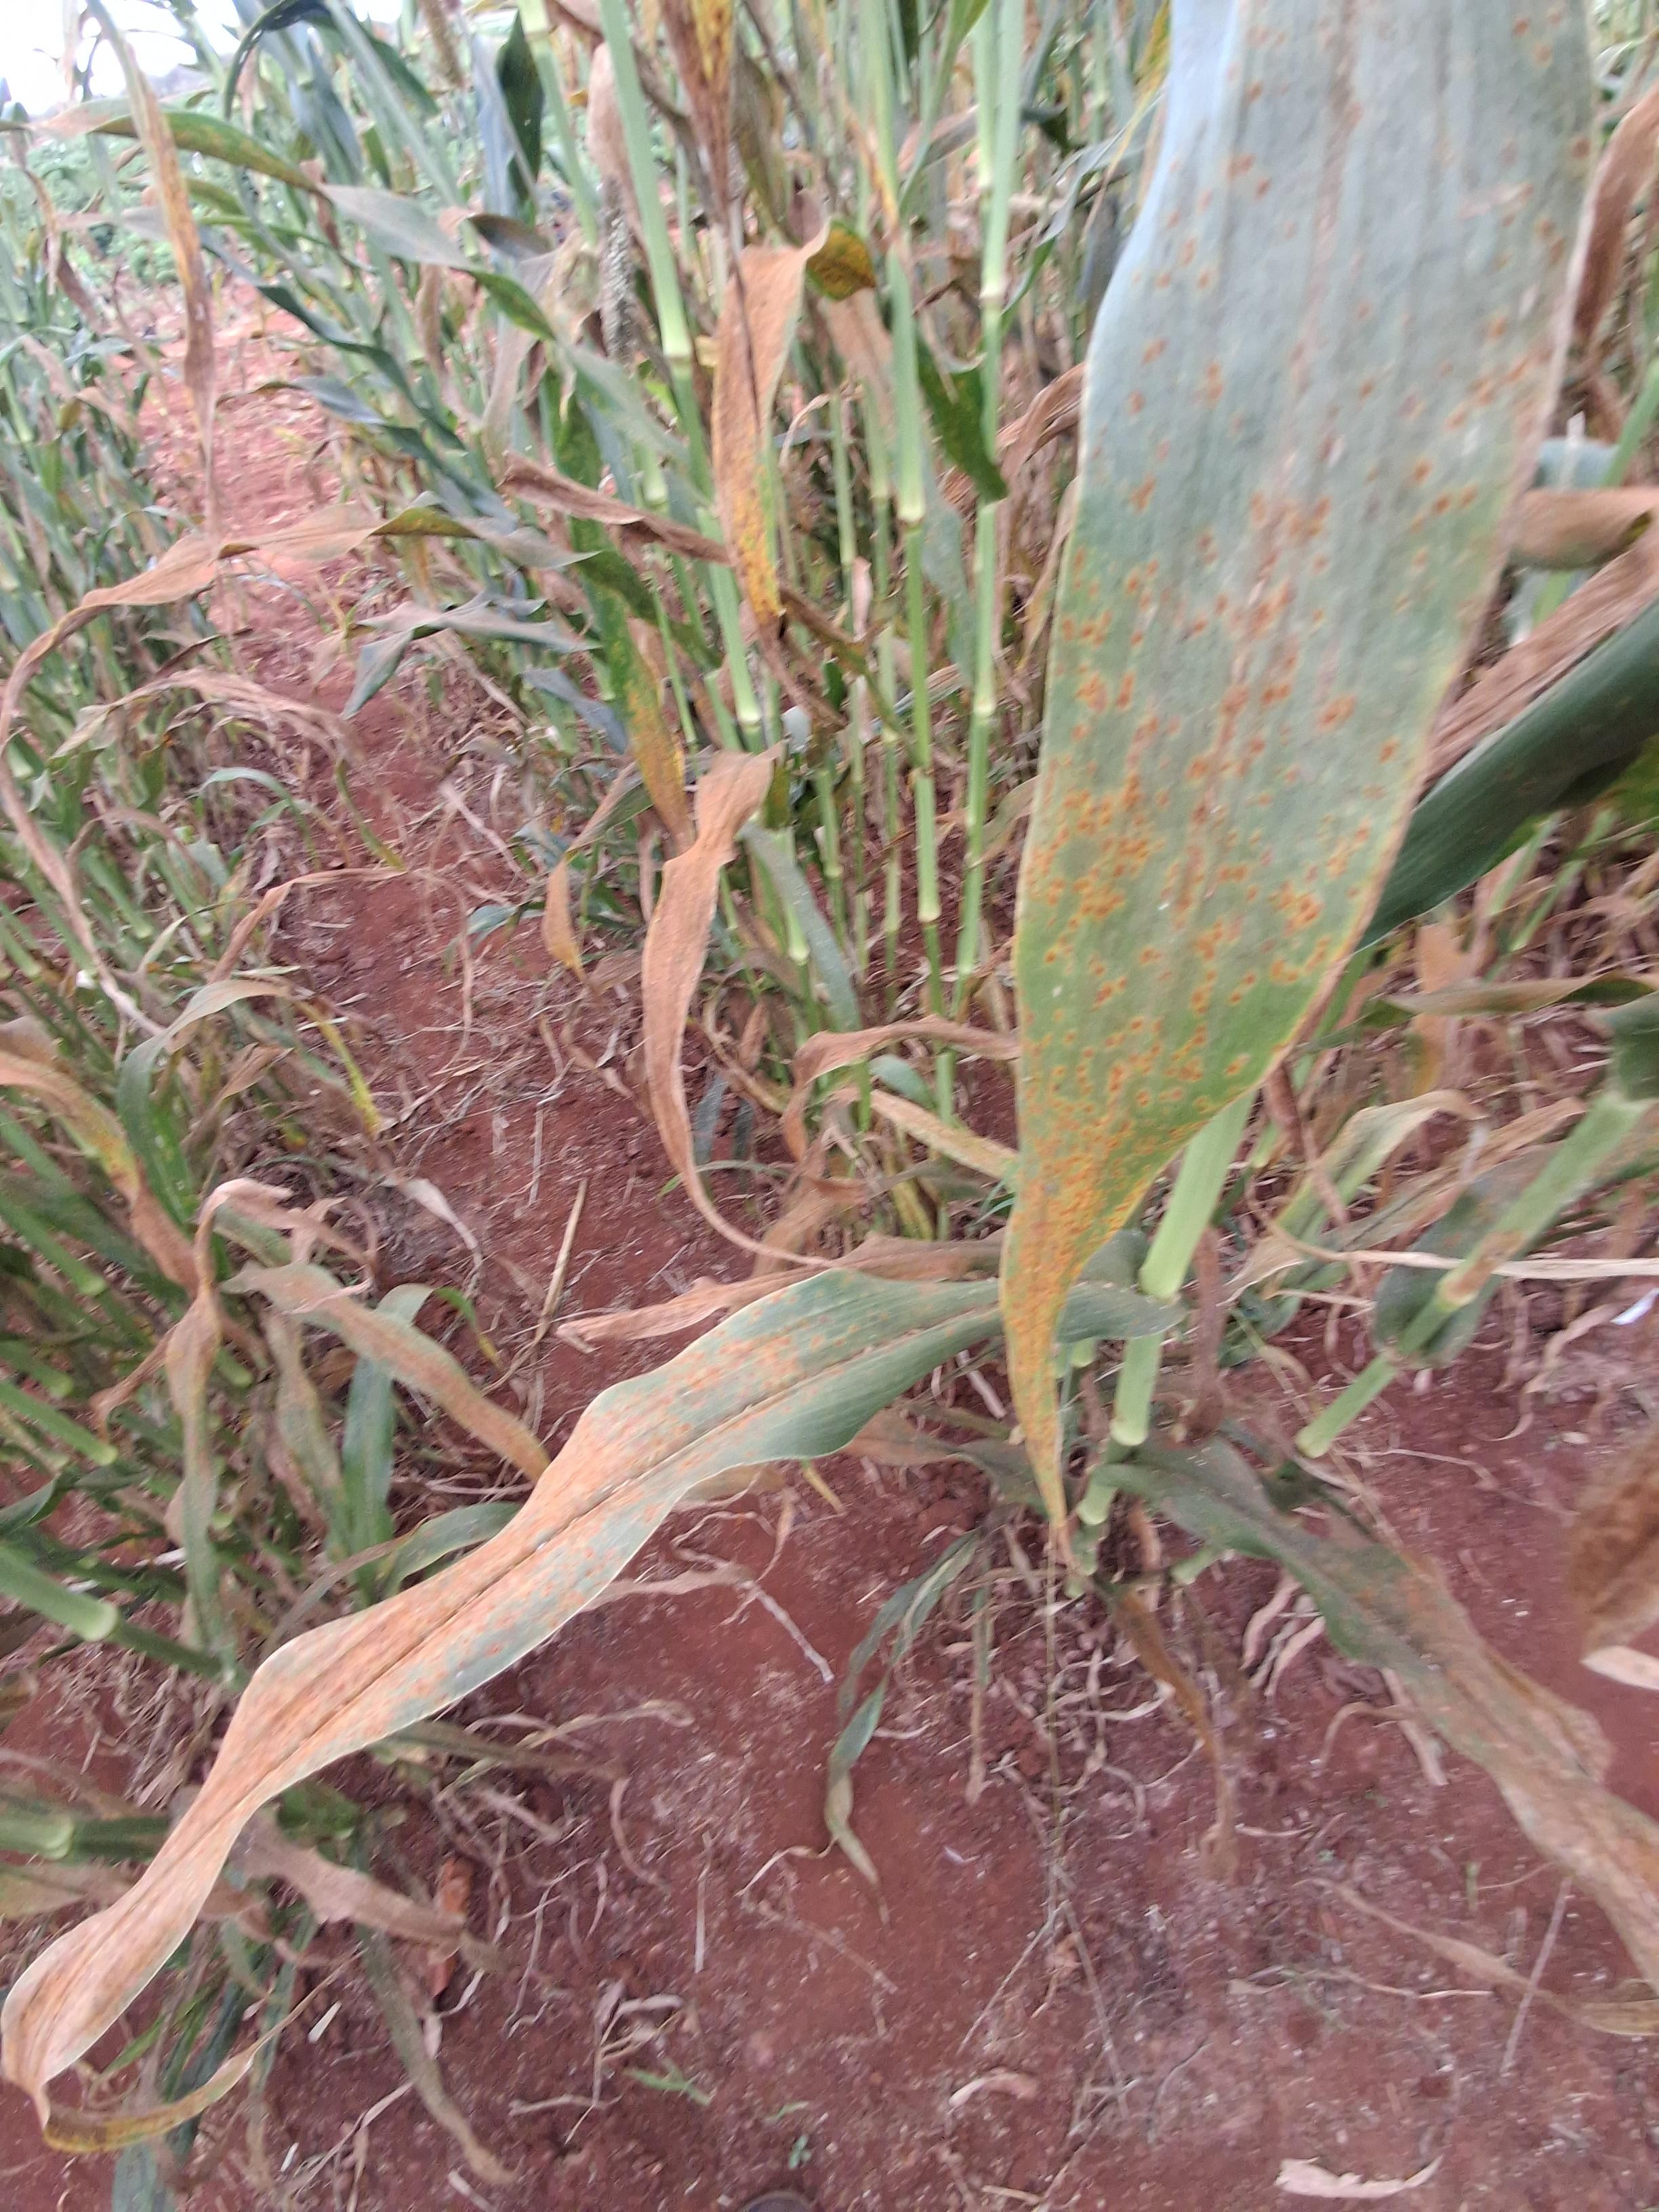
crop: pearl millet
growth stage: filling grain
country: Kenya
